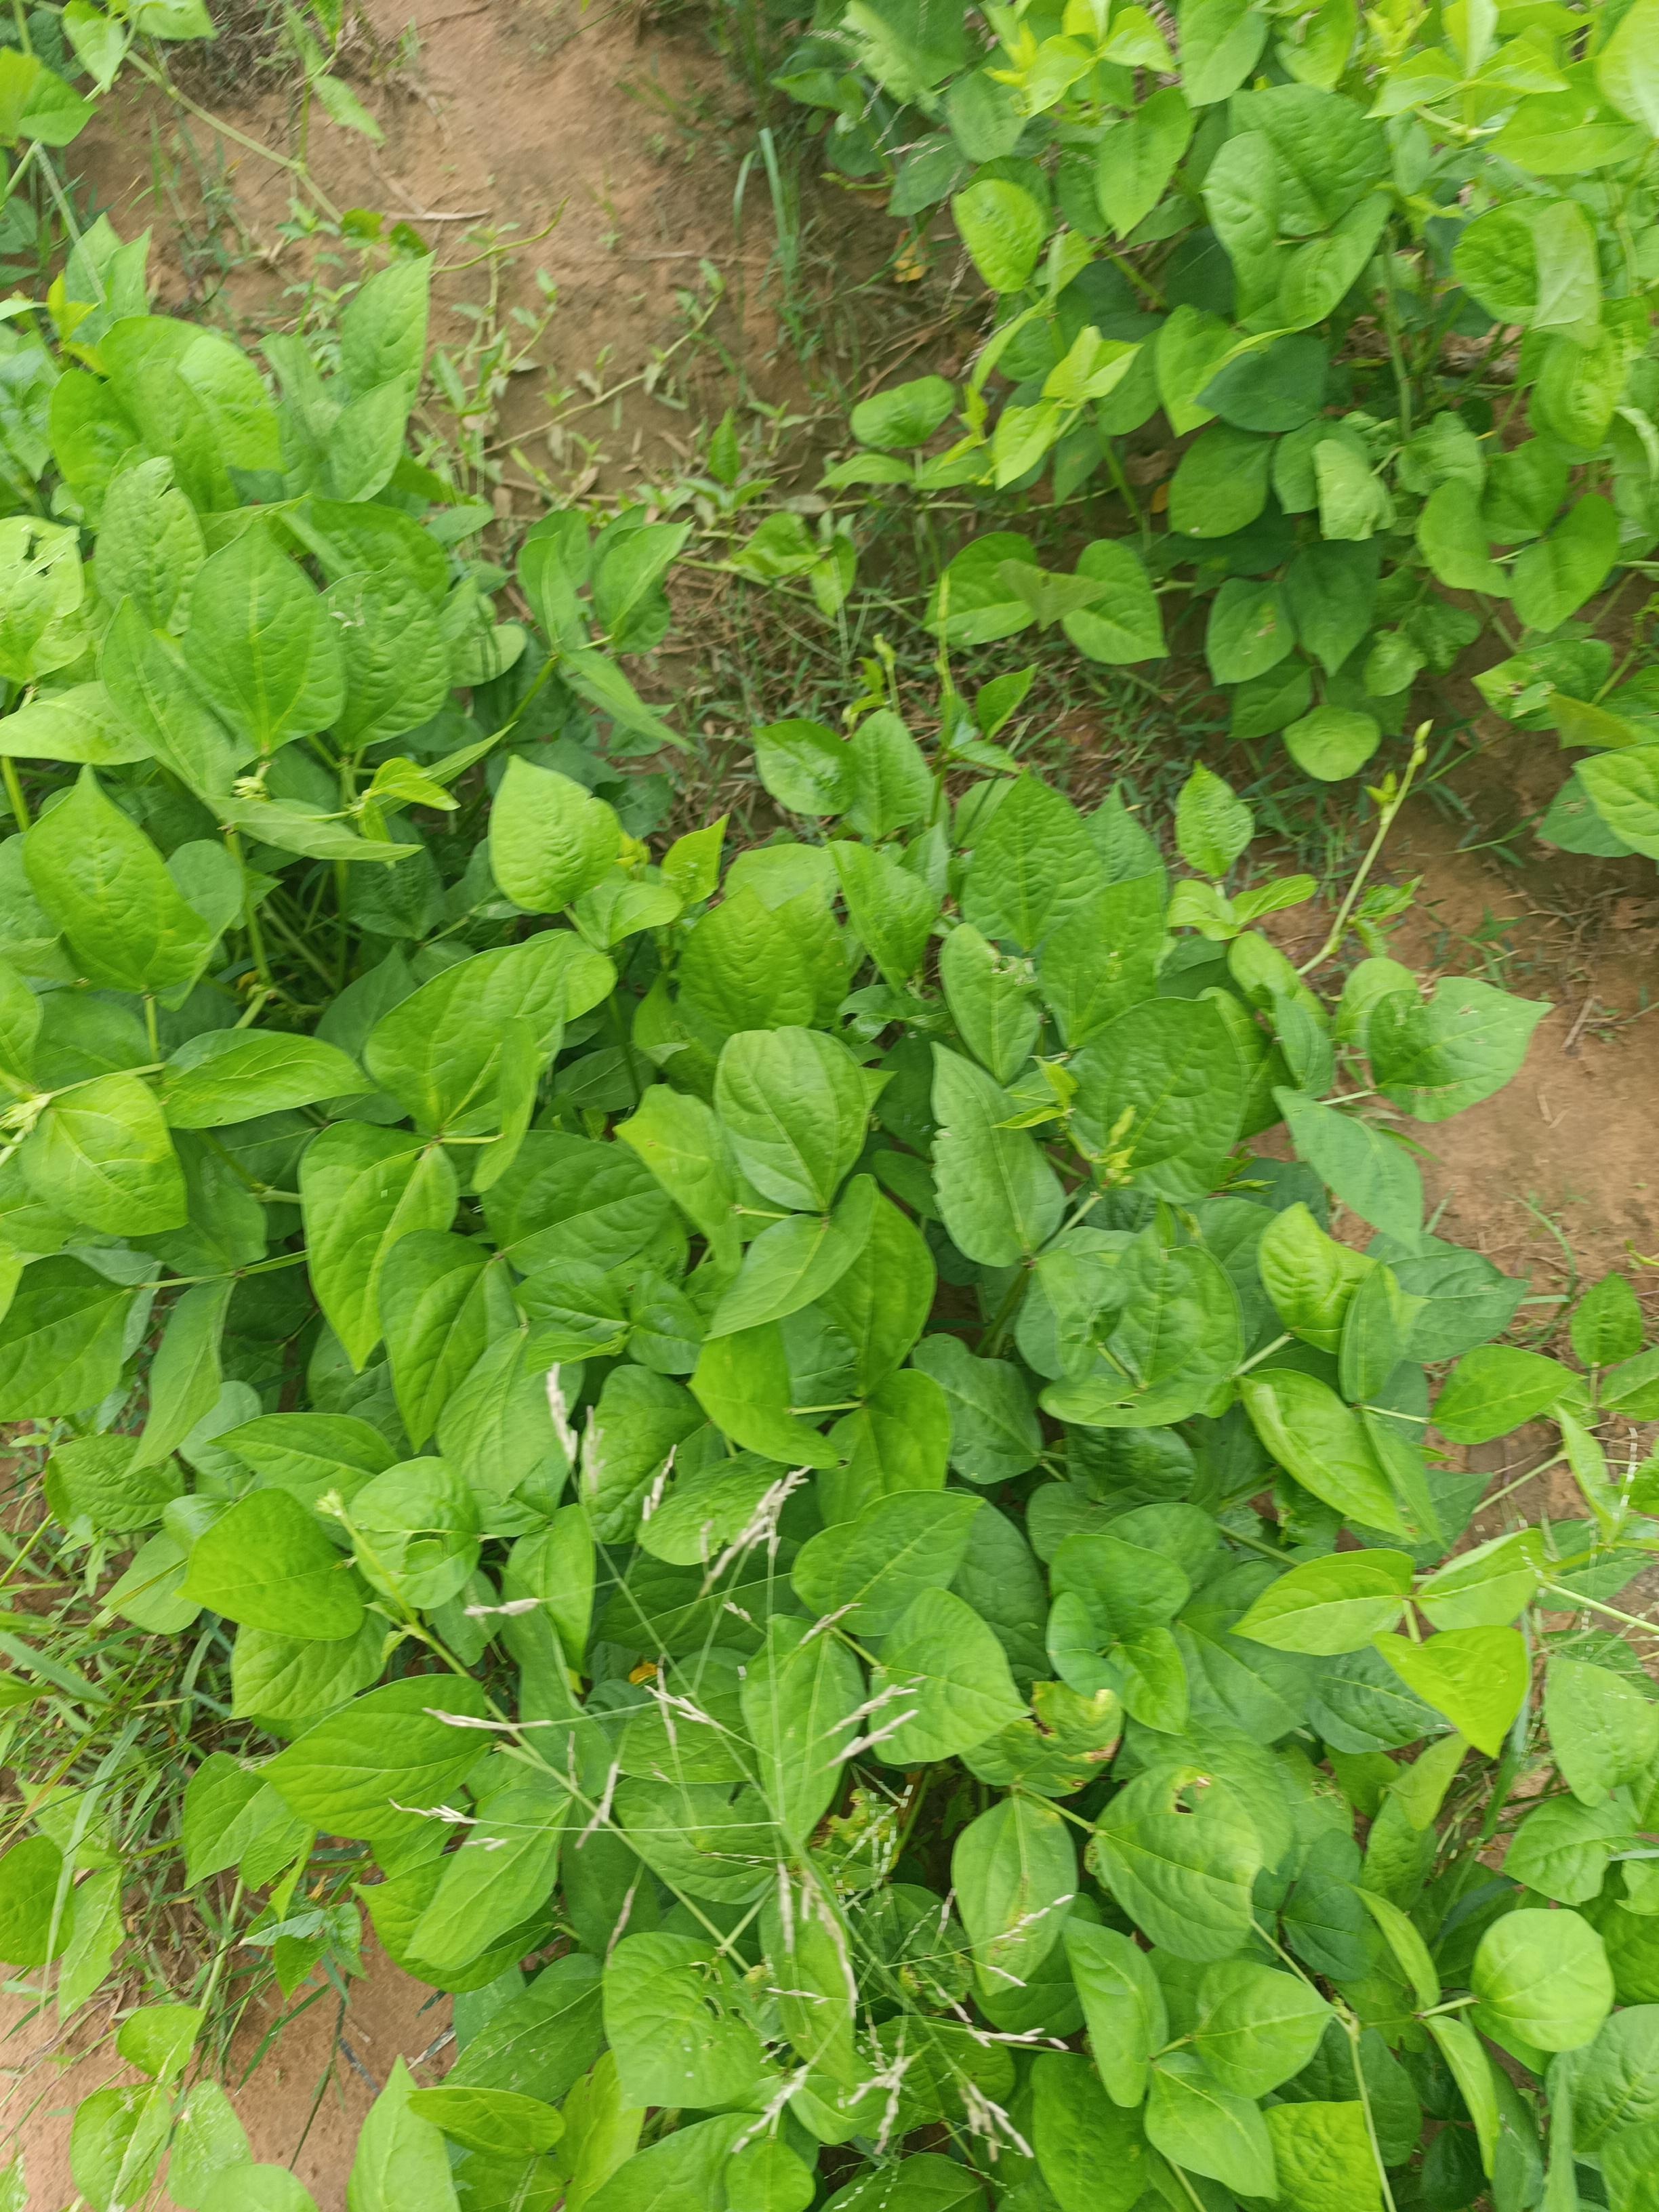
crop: cowpea
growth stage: vegetative
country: Nigeria
